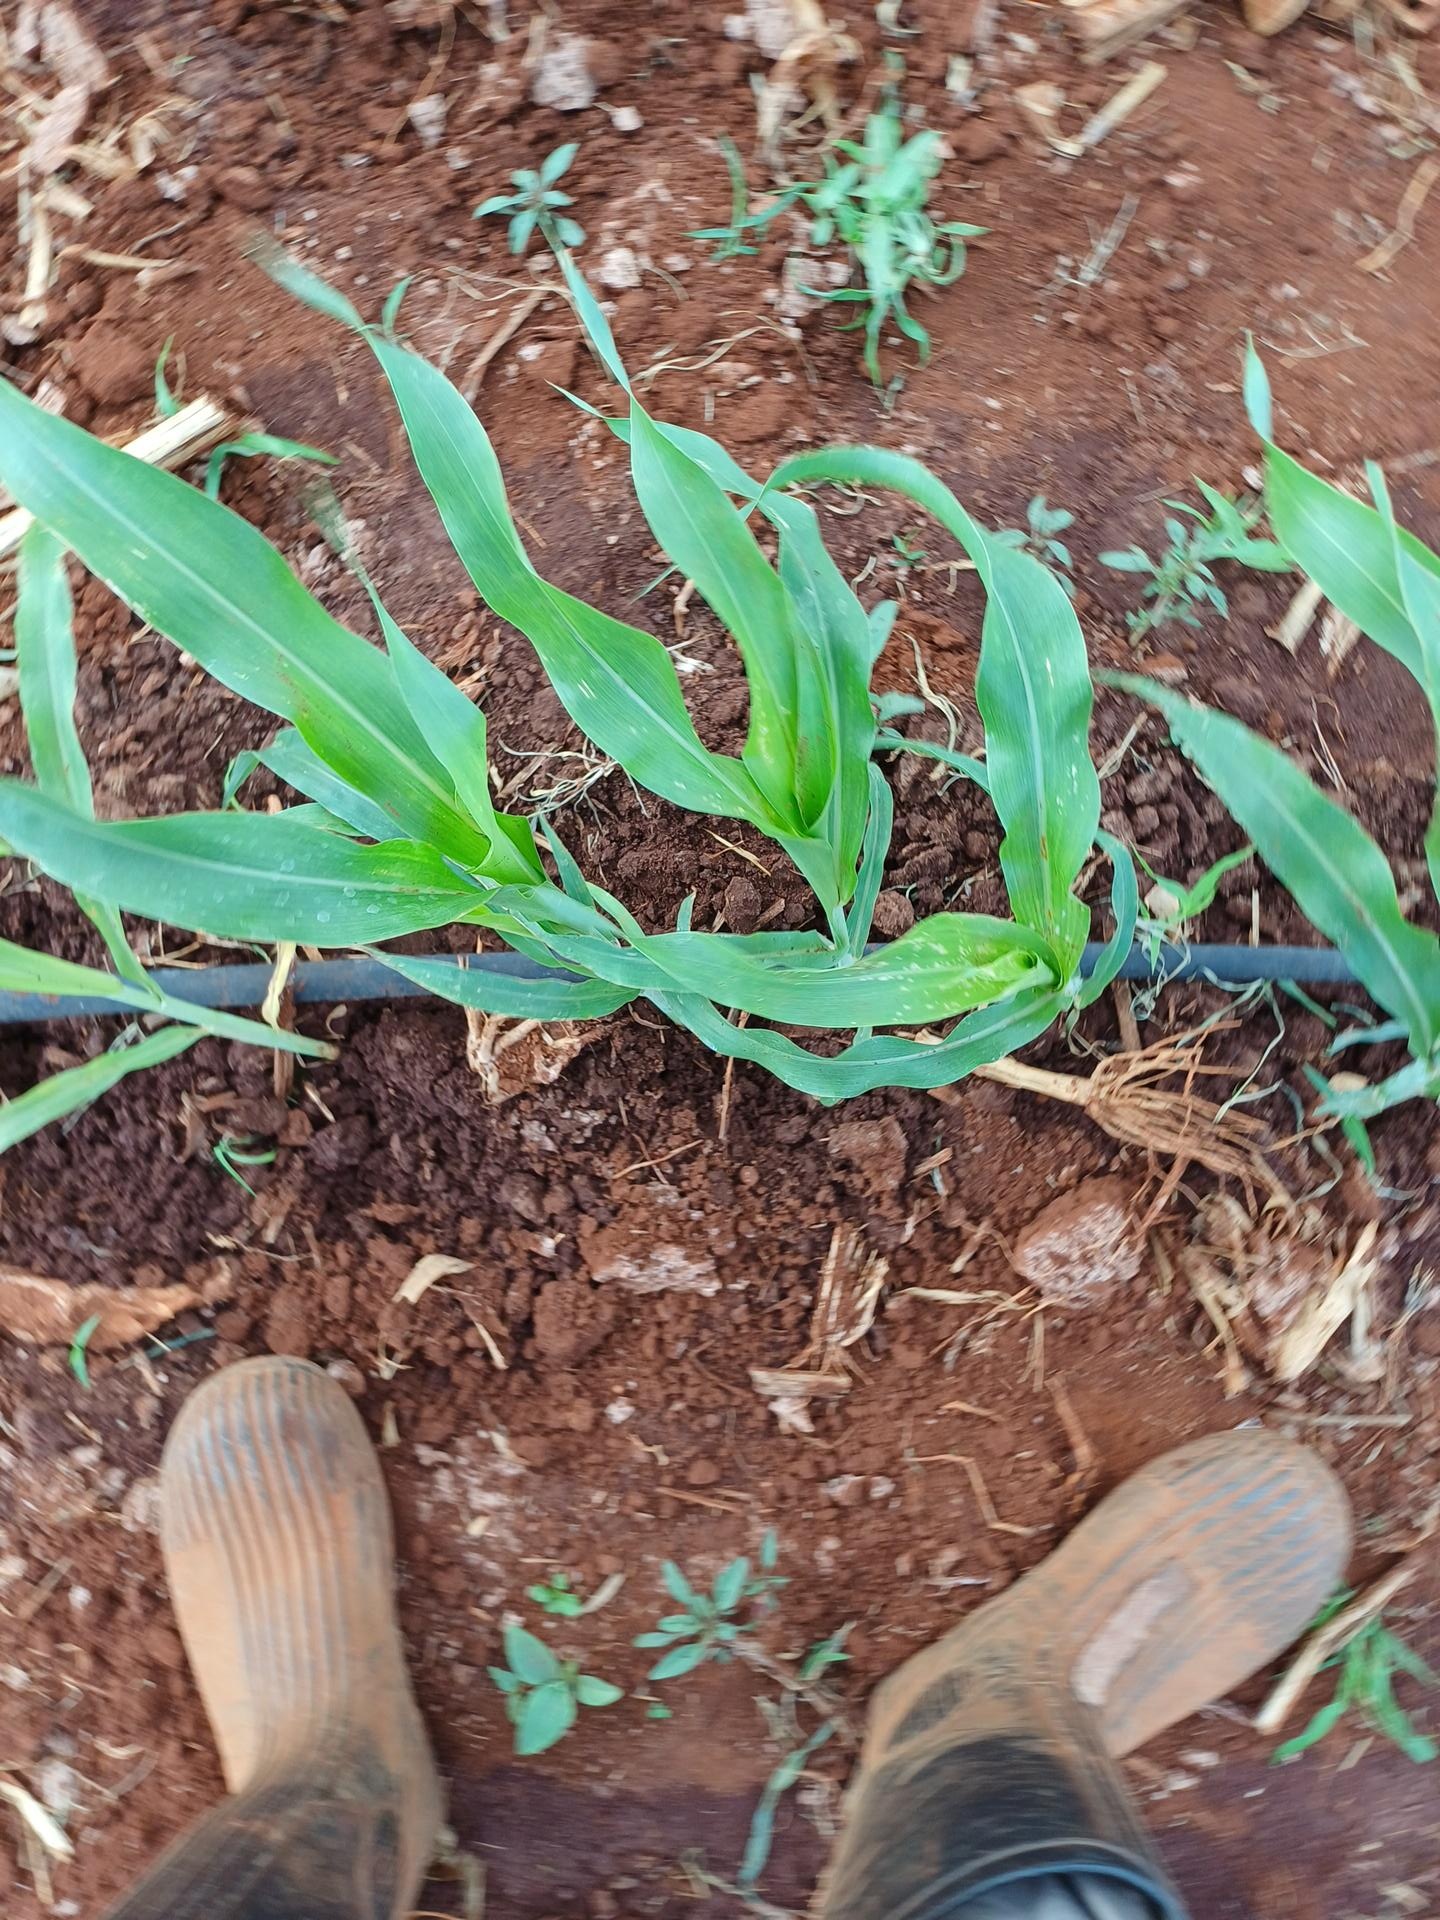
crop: sorghum
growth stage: vegetative
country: Kenya
